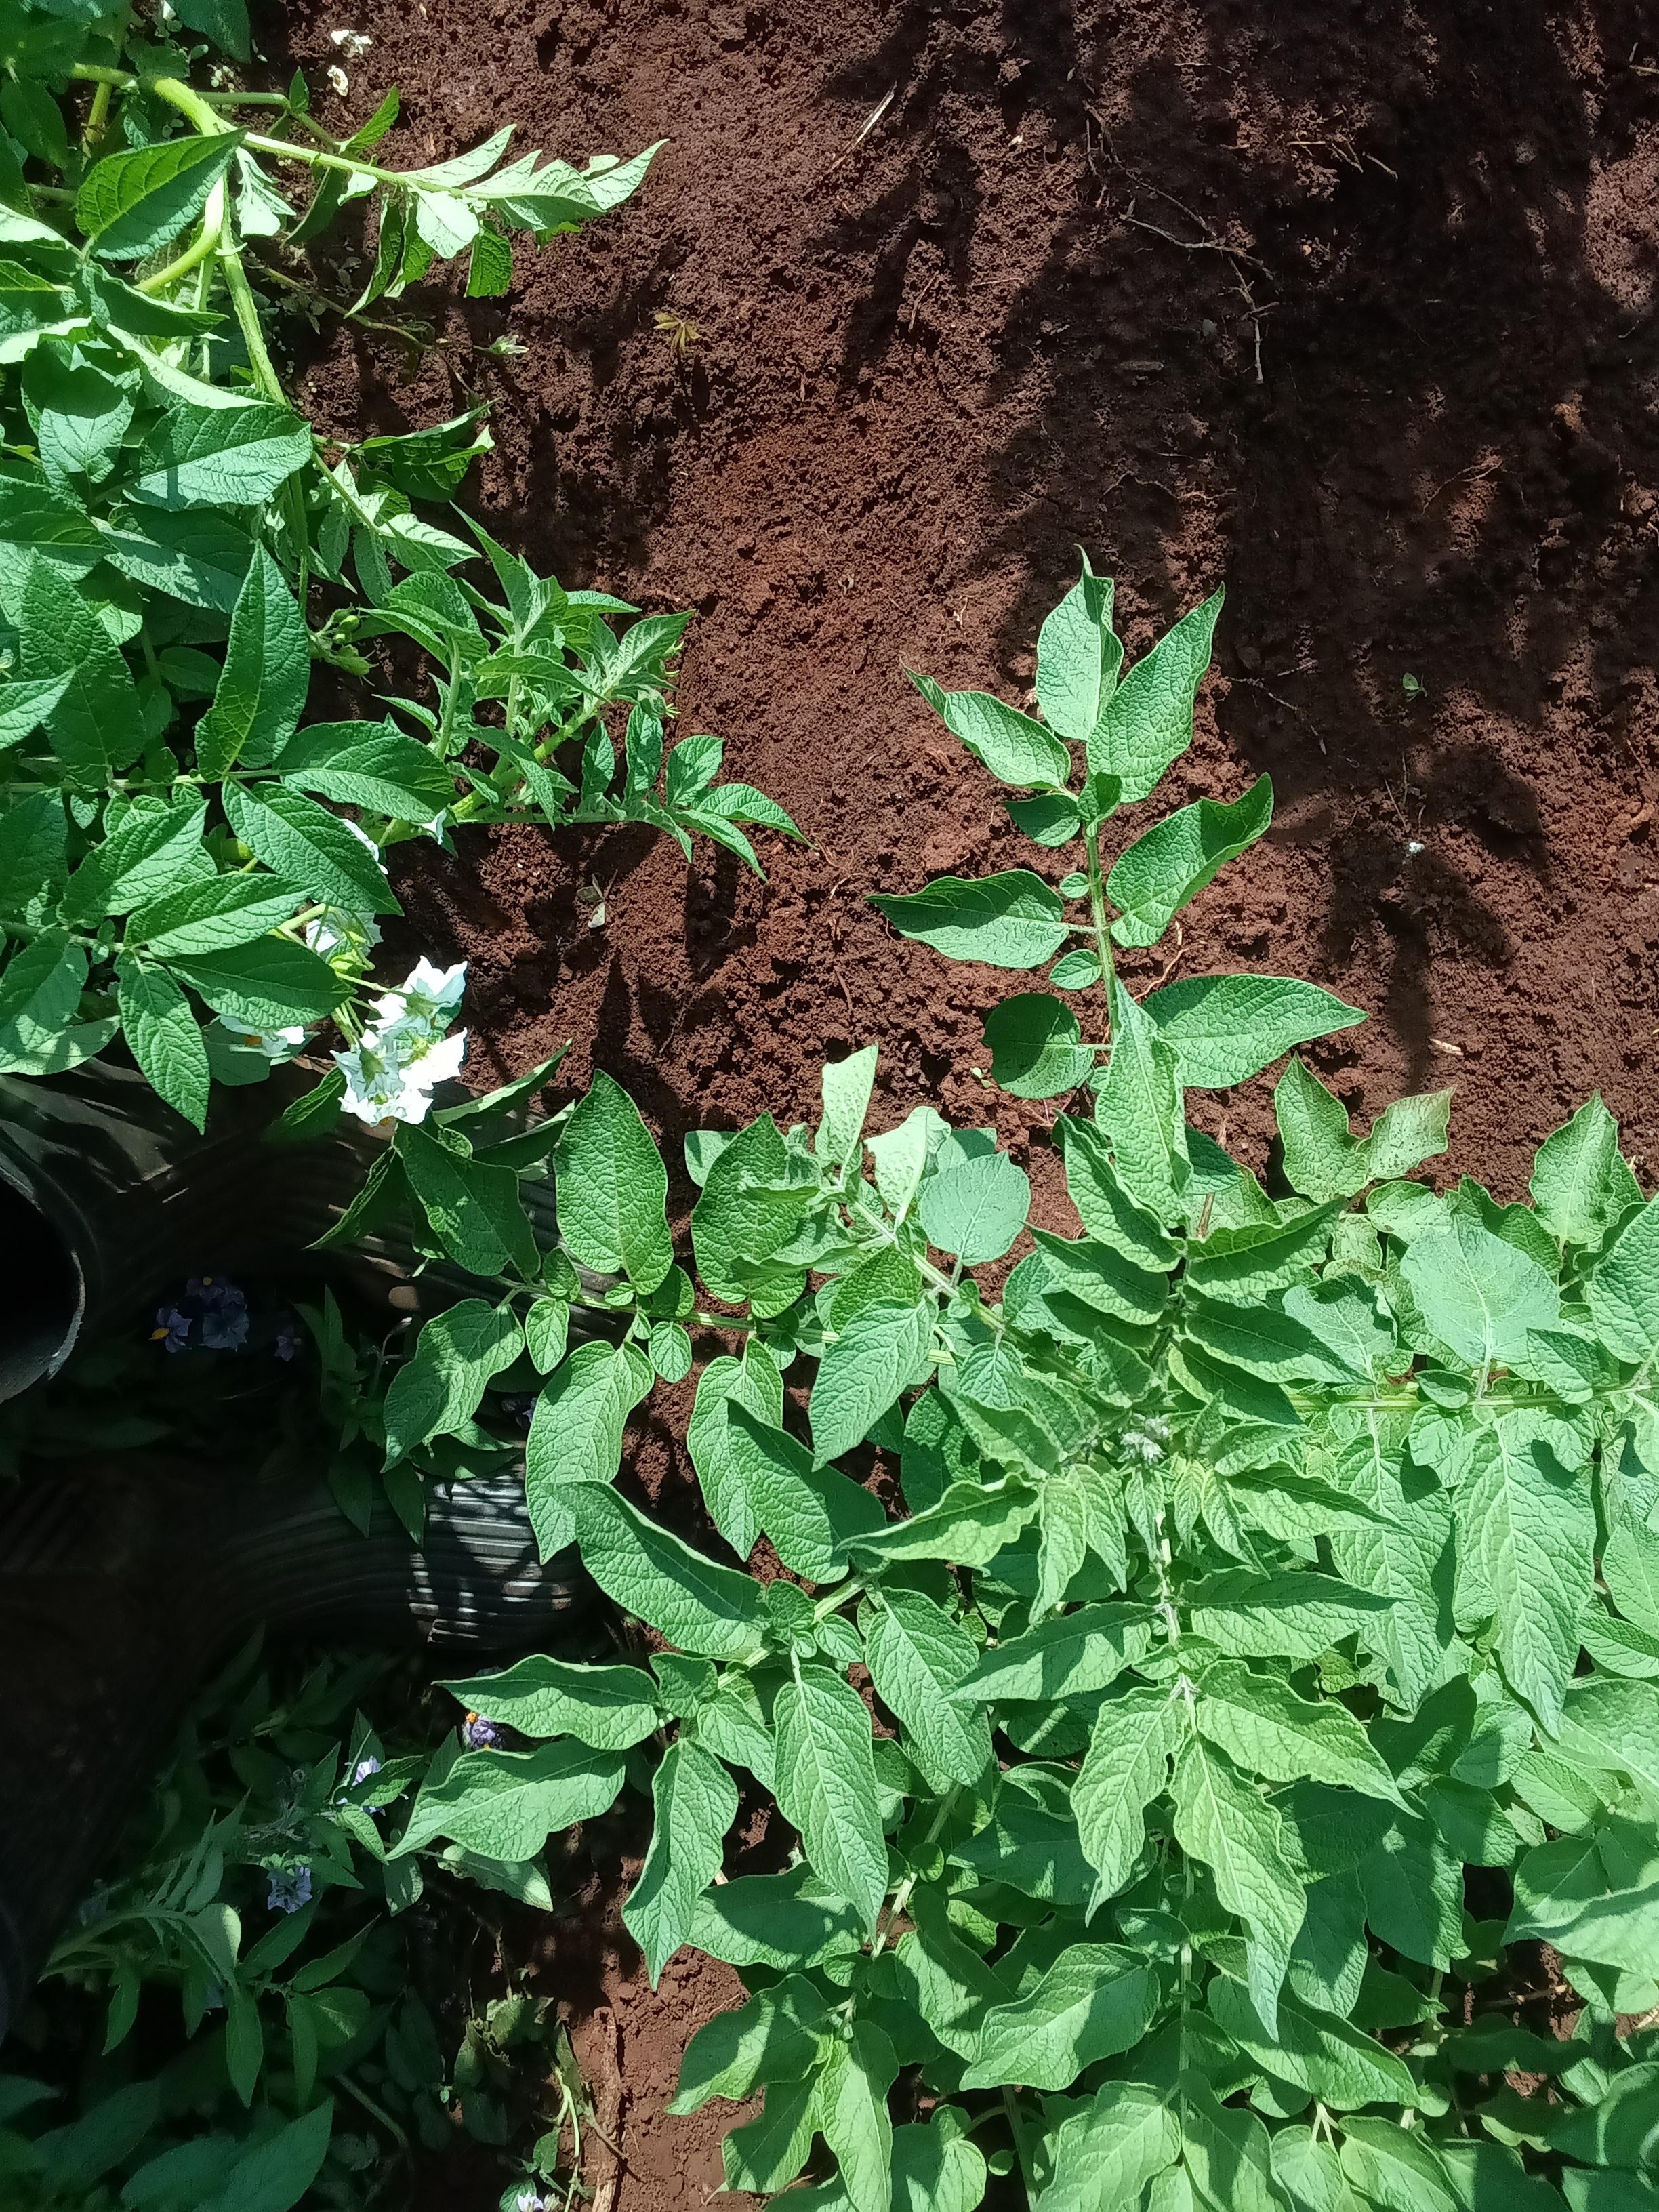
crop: potato
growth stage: flowering
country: Kenya
